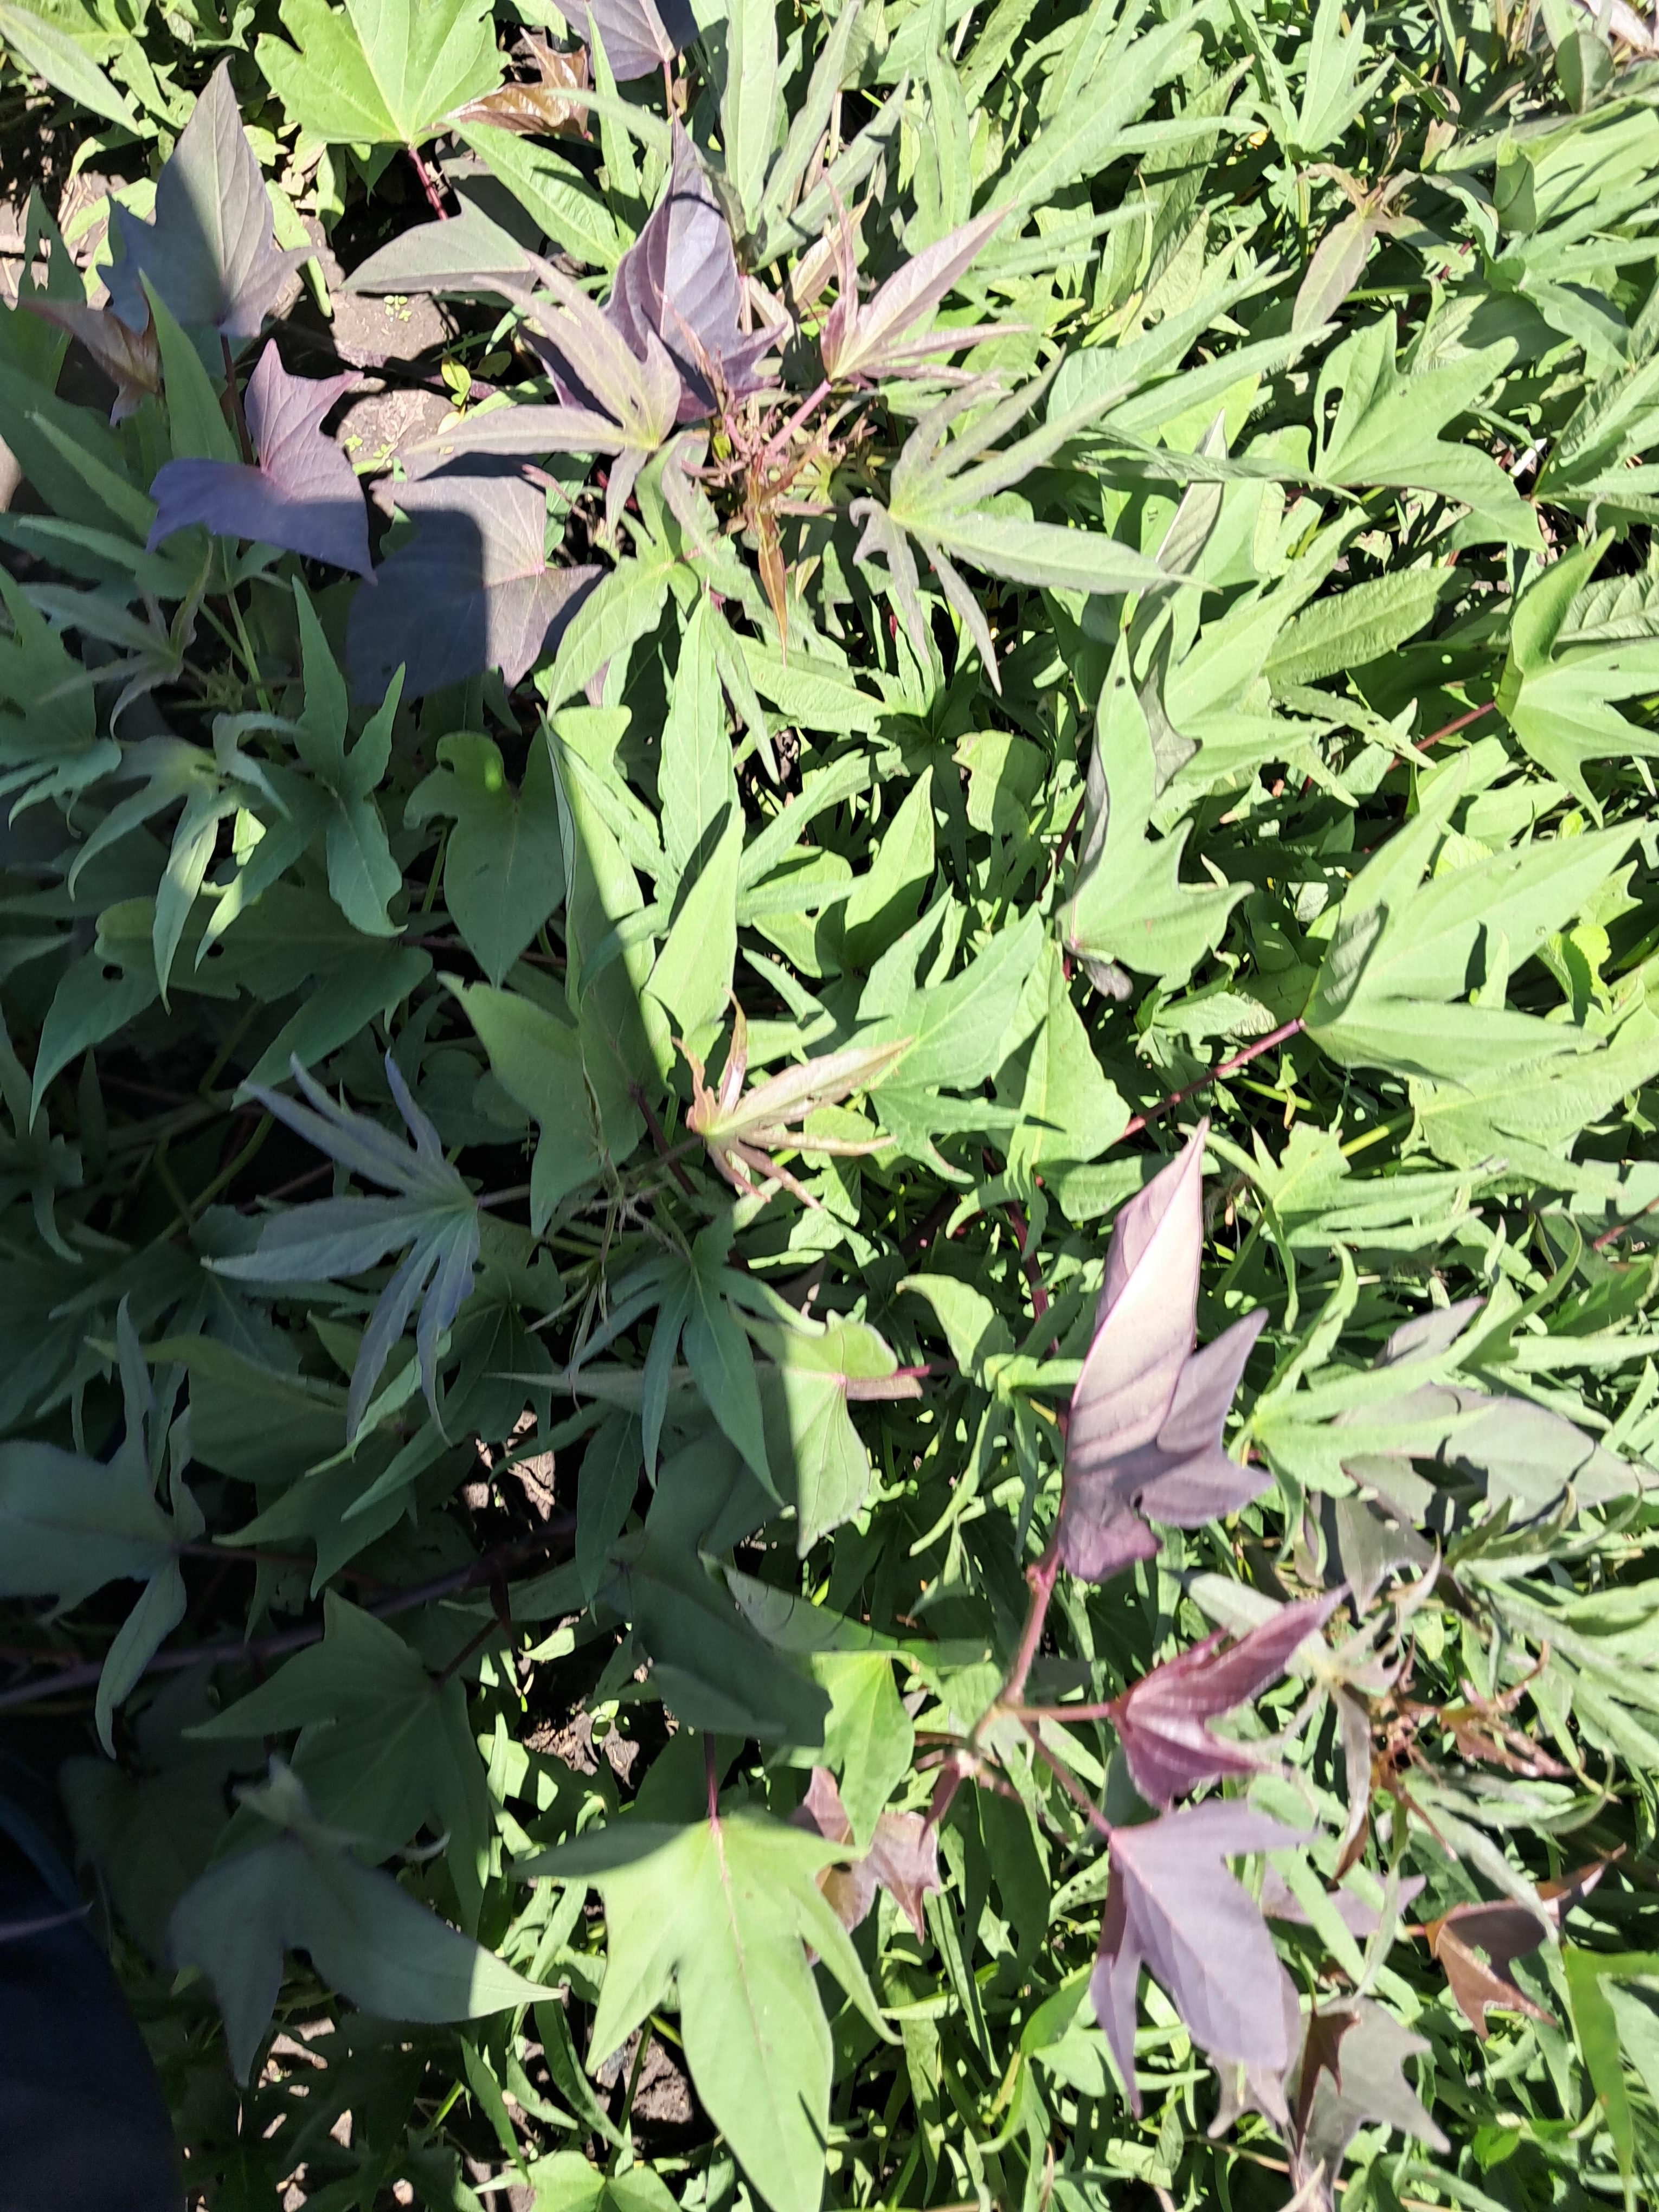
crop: sweet potato
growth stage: vegetative
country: Tanzania
